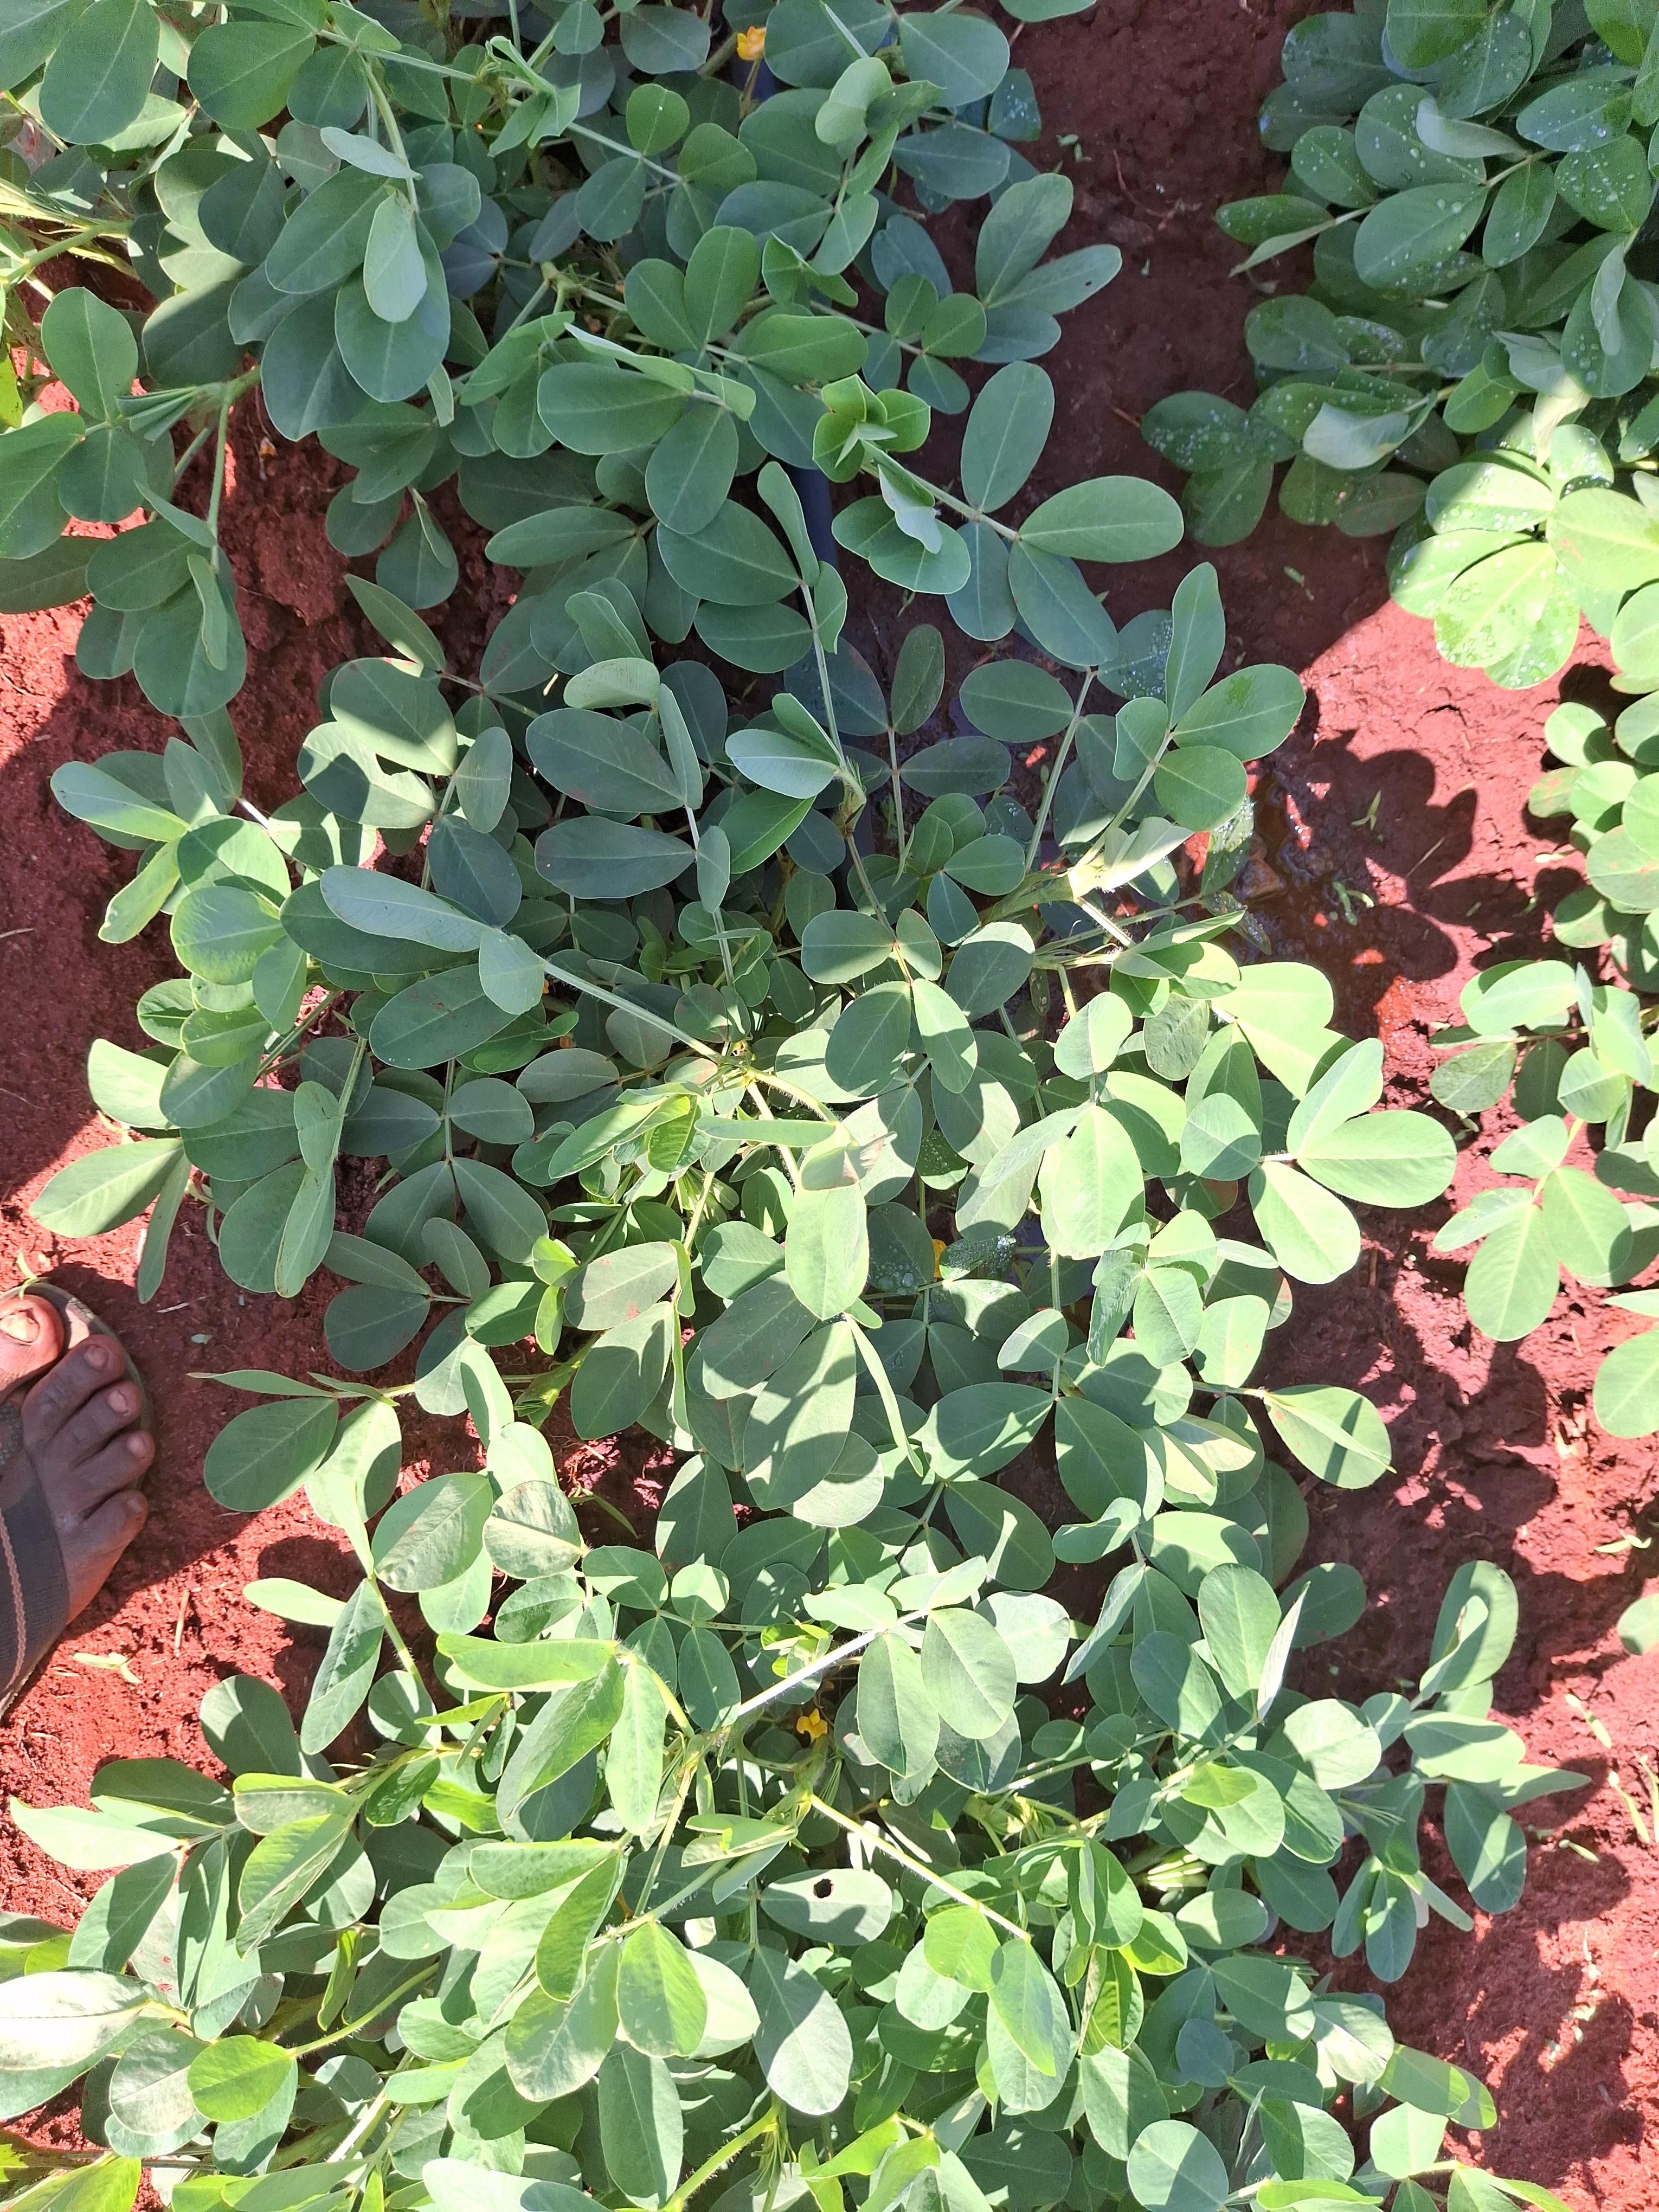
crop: groundnut
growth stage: flowering
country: Kenya
